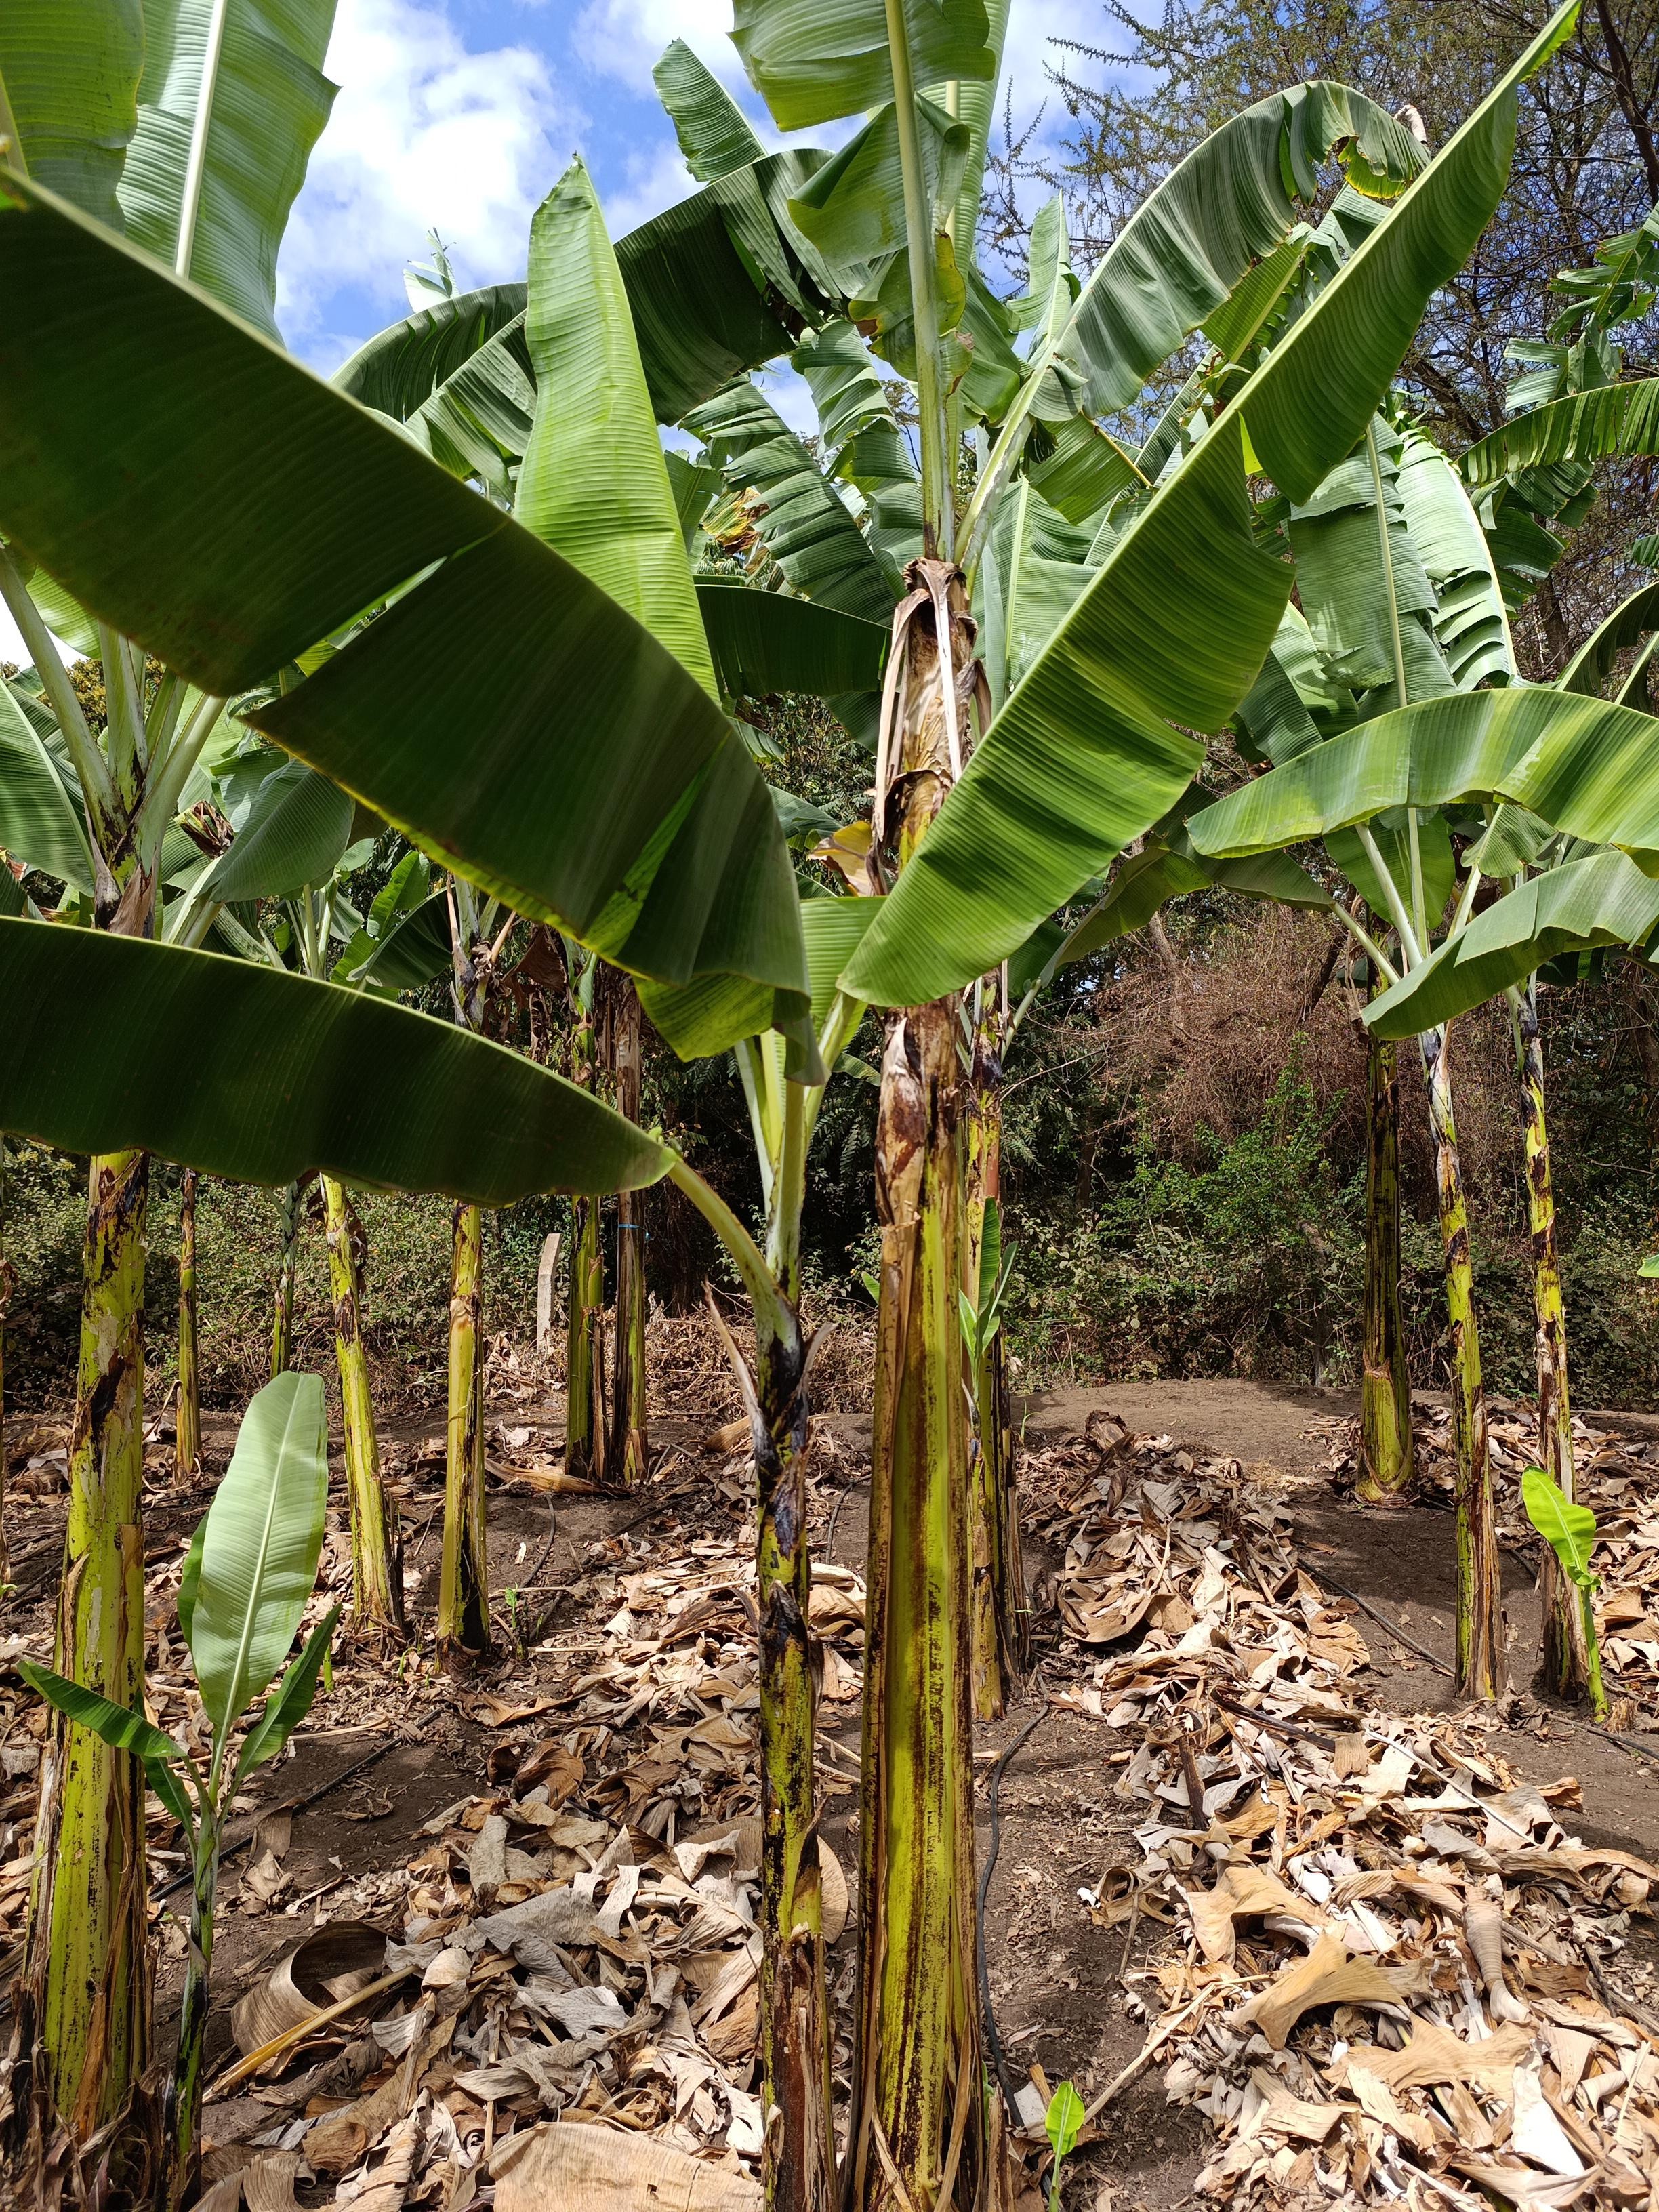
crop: banana
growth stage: vegetative
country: Tanzania
